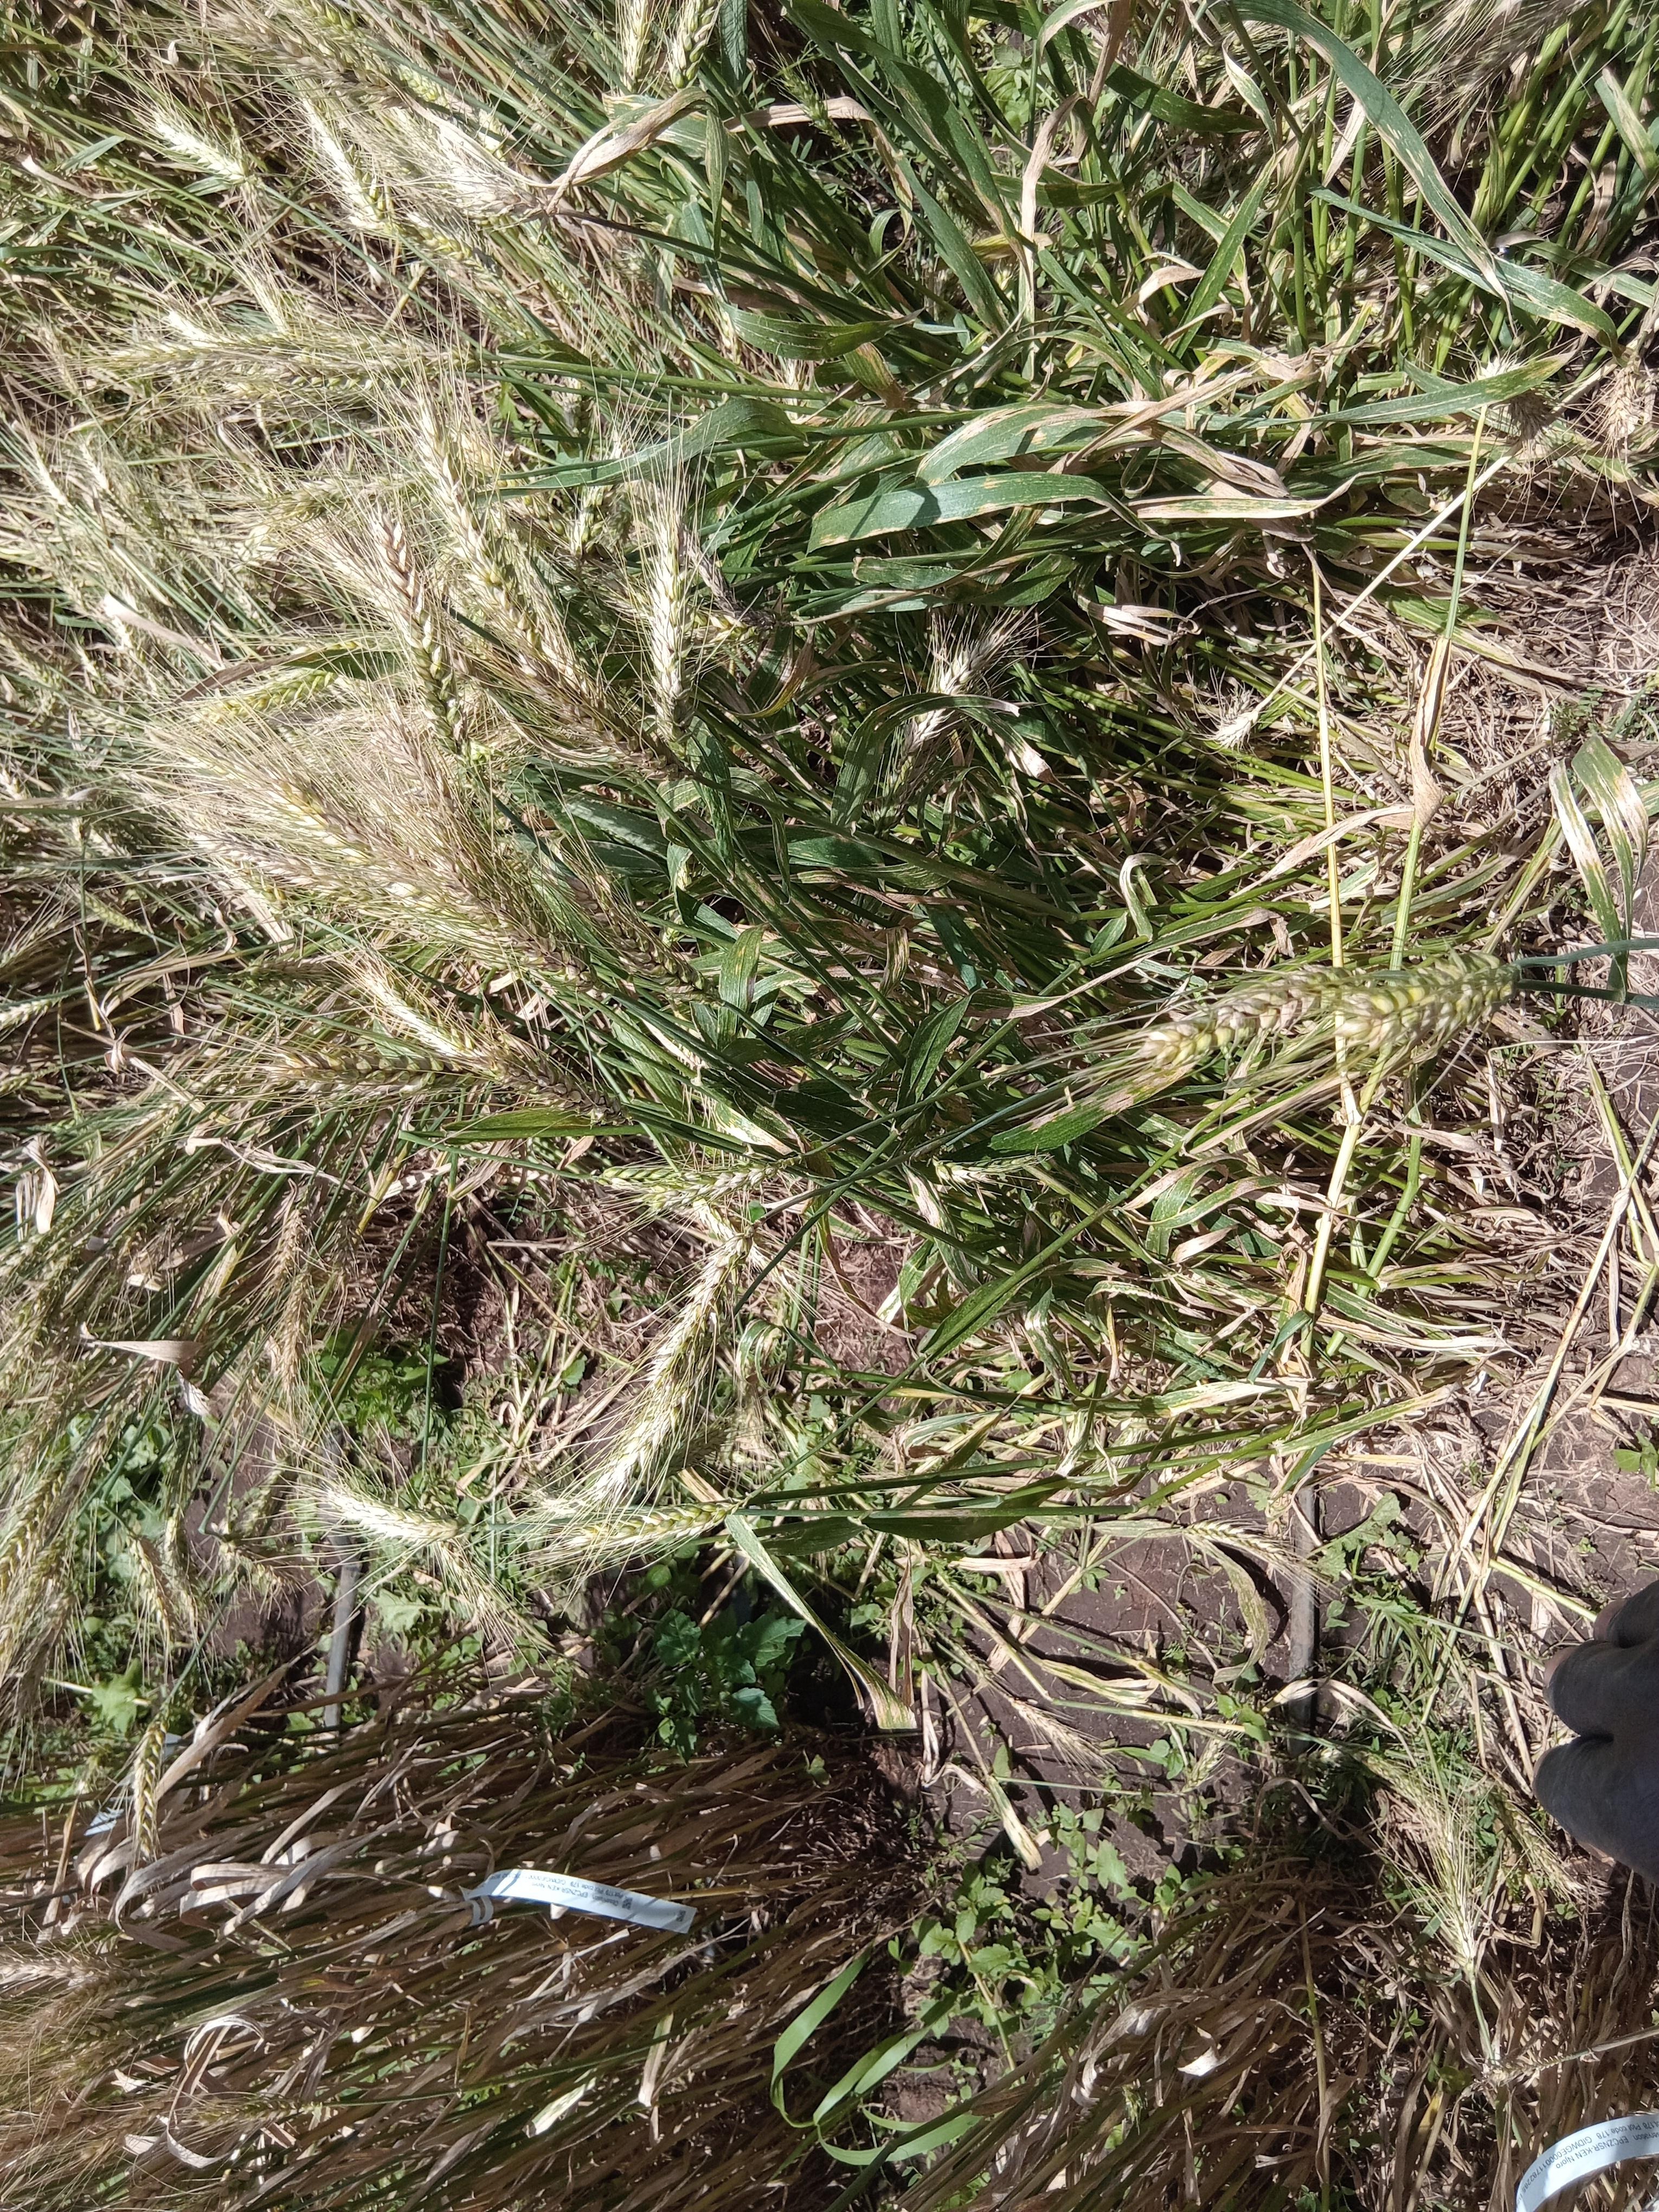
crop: wheat
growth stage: maturity
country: Kenya
